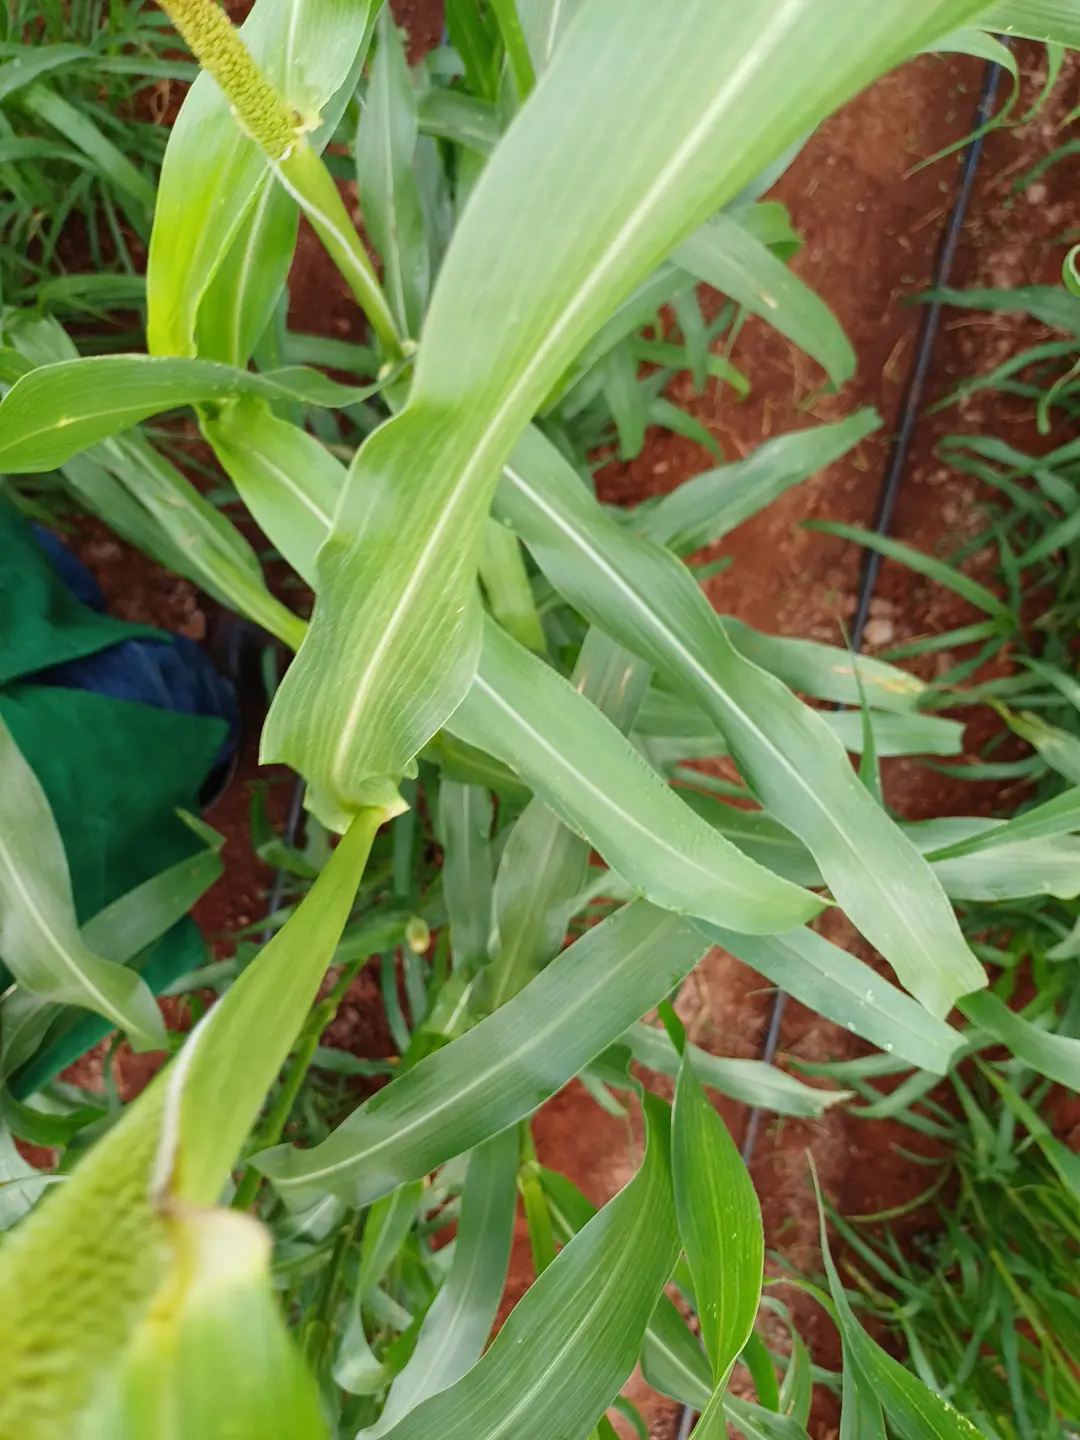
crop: pearl millet
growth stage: flowering
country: Kenya
